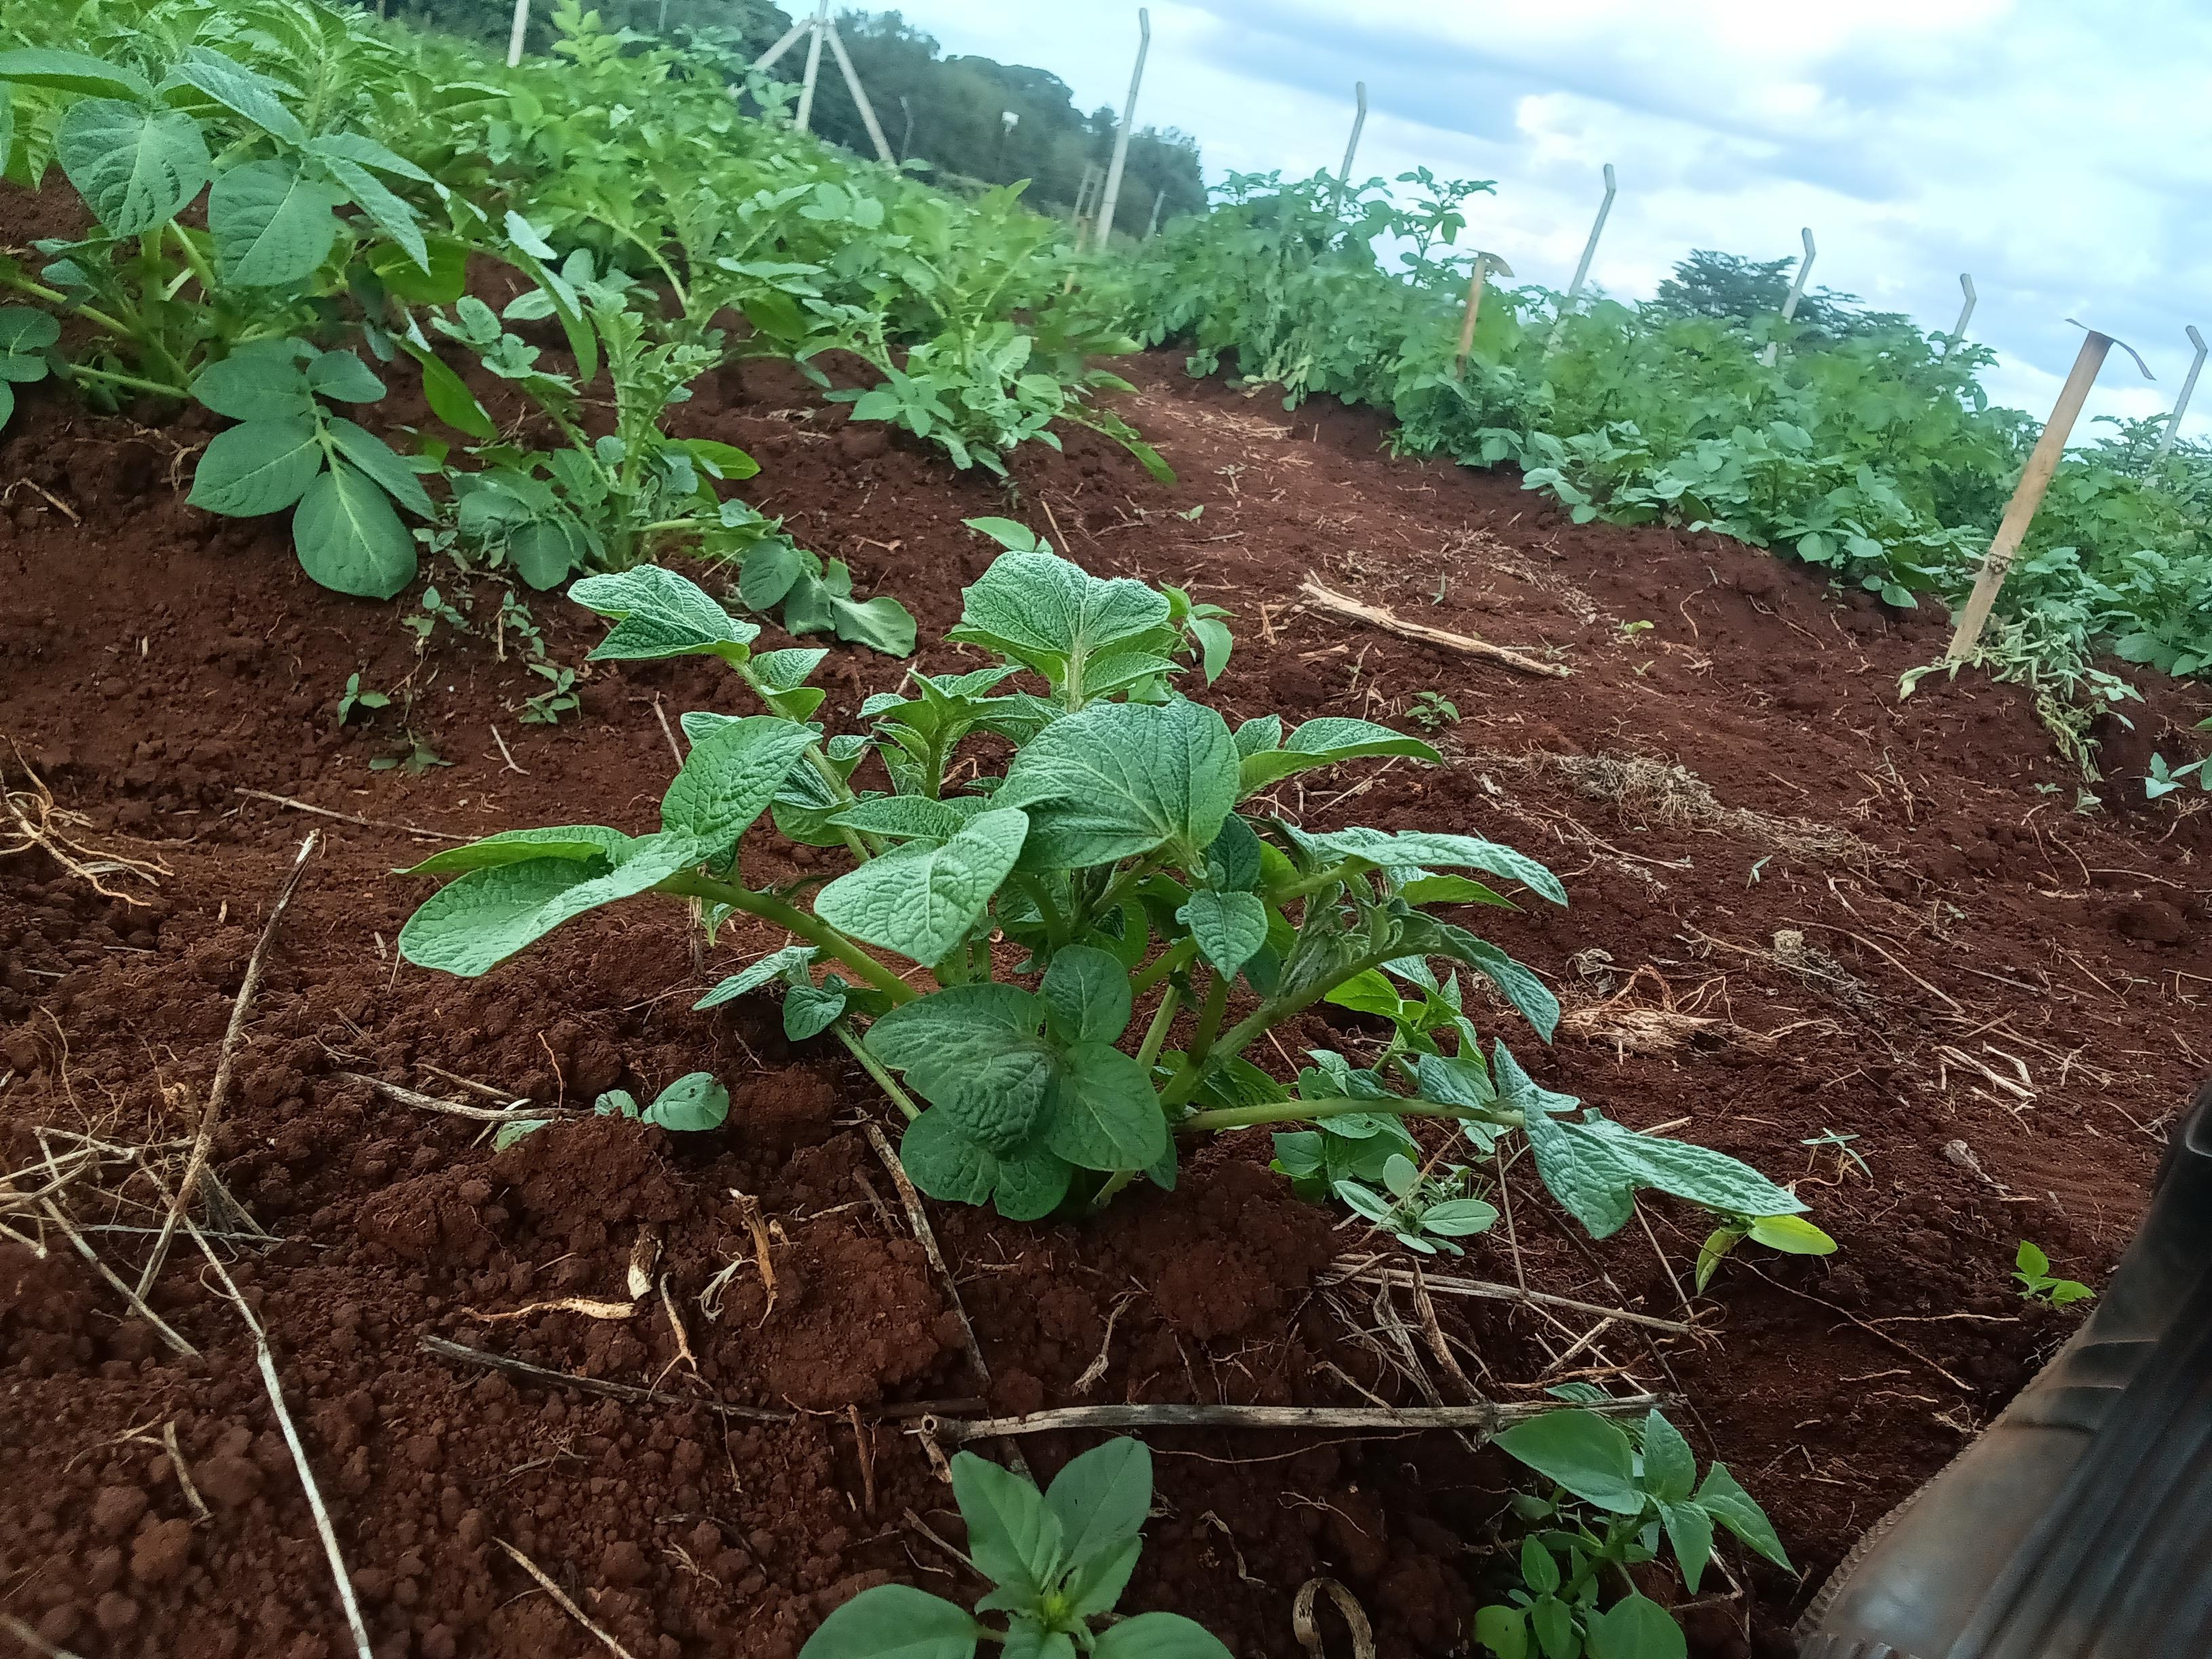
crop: potato
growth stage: emergence
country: Kenya
